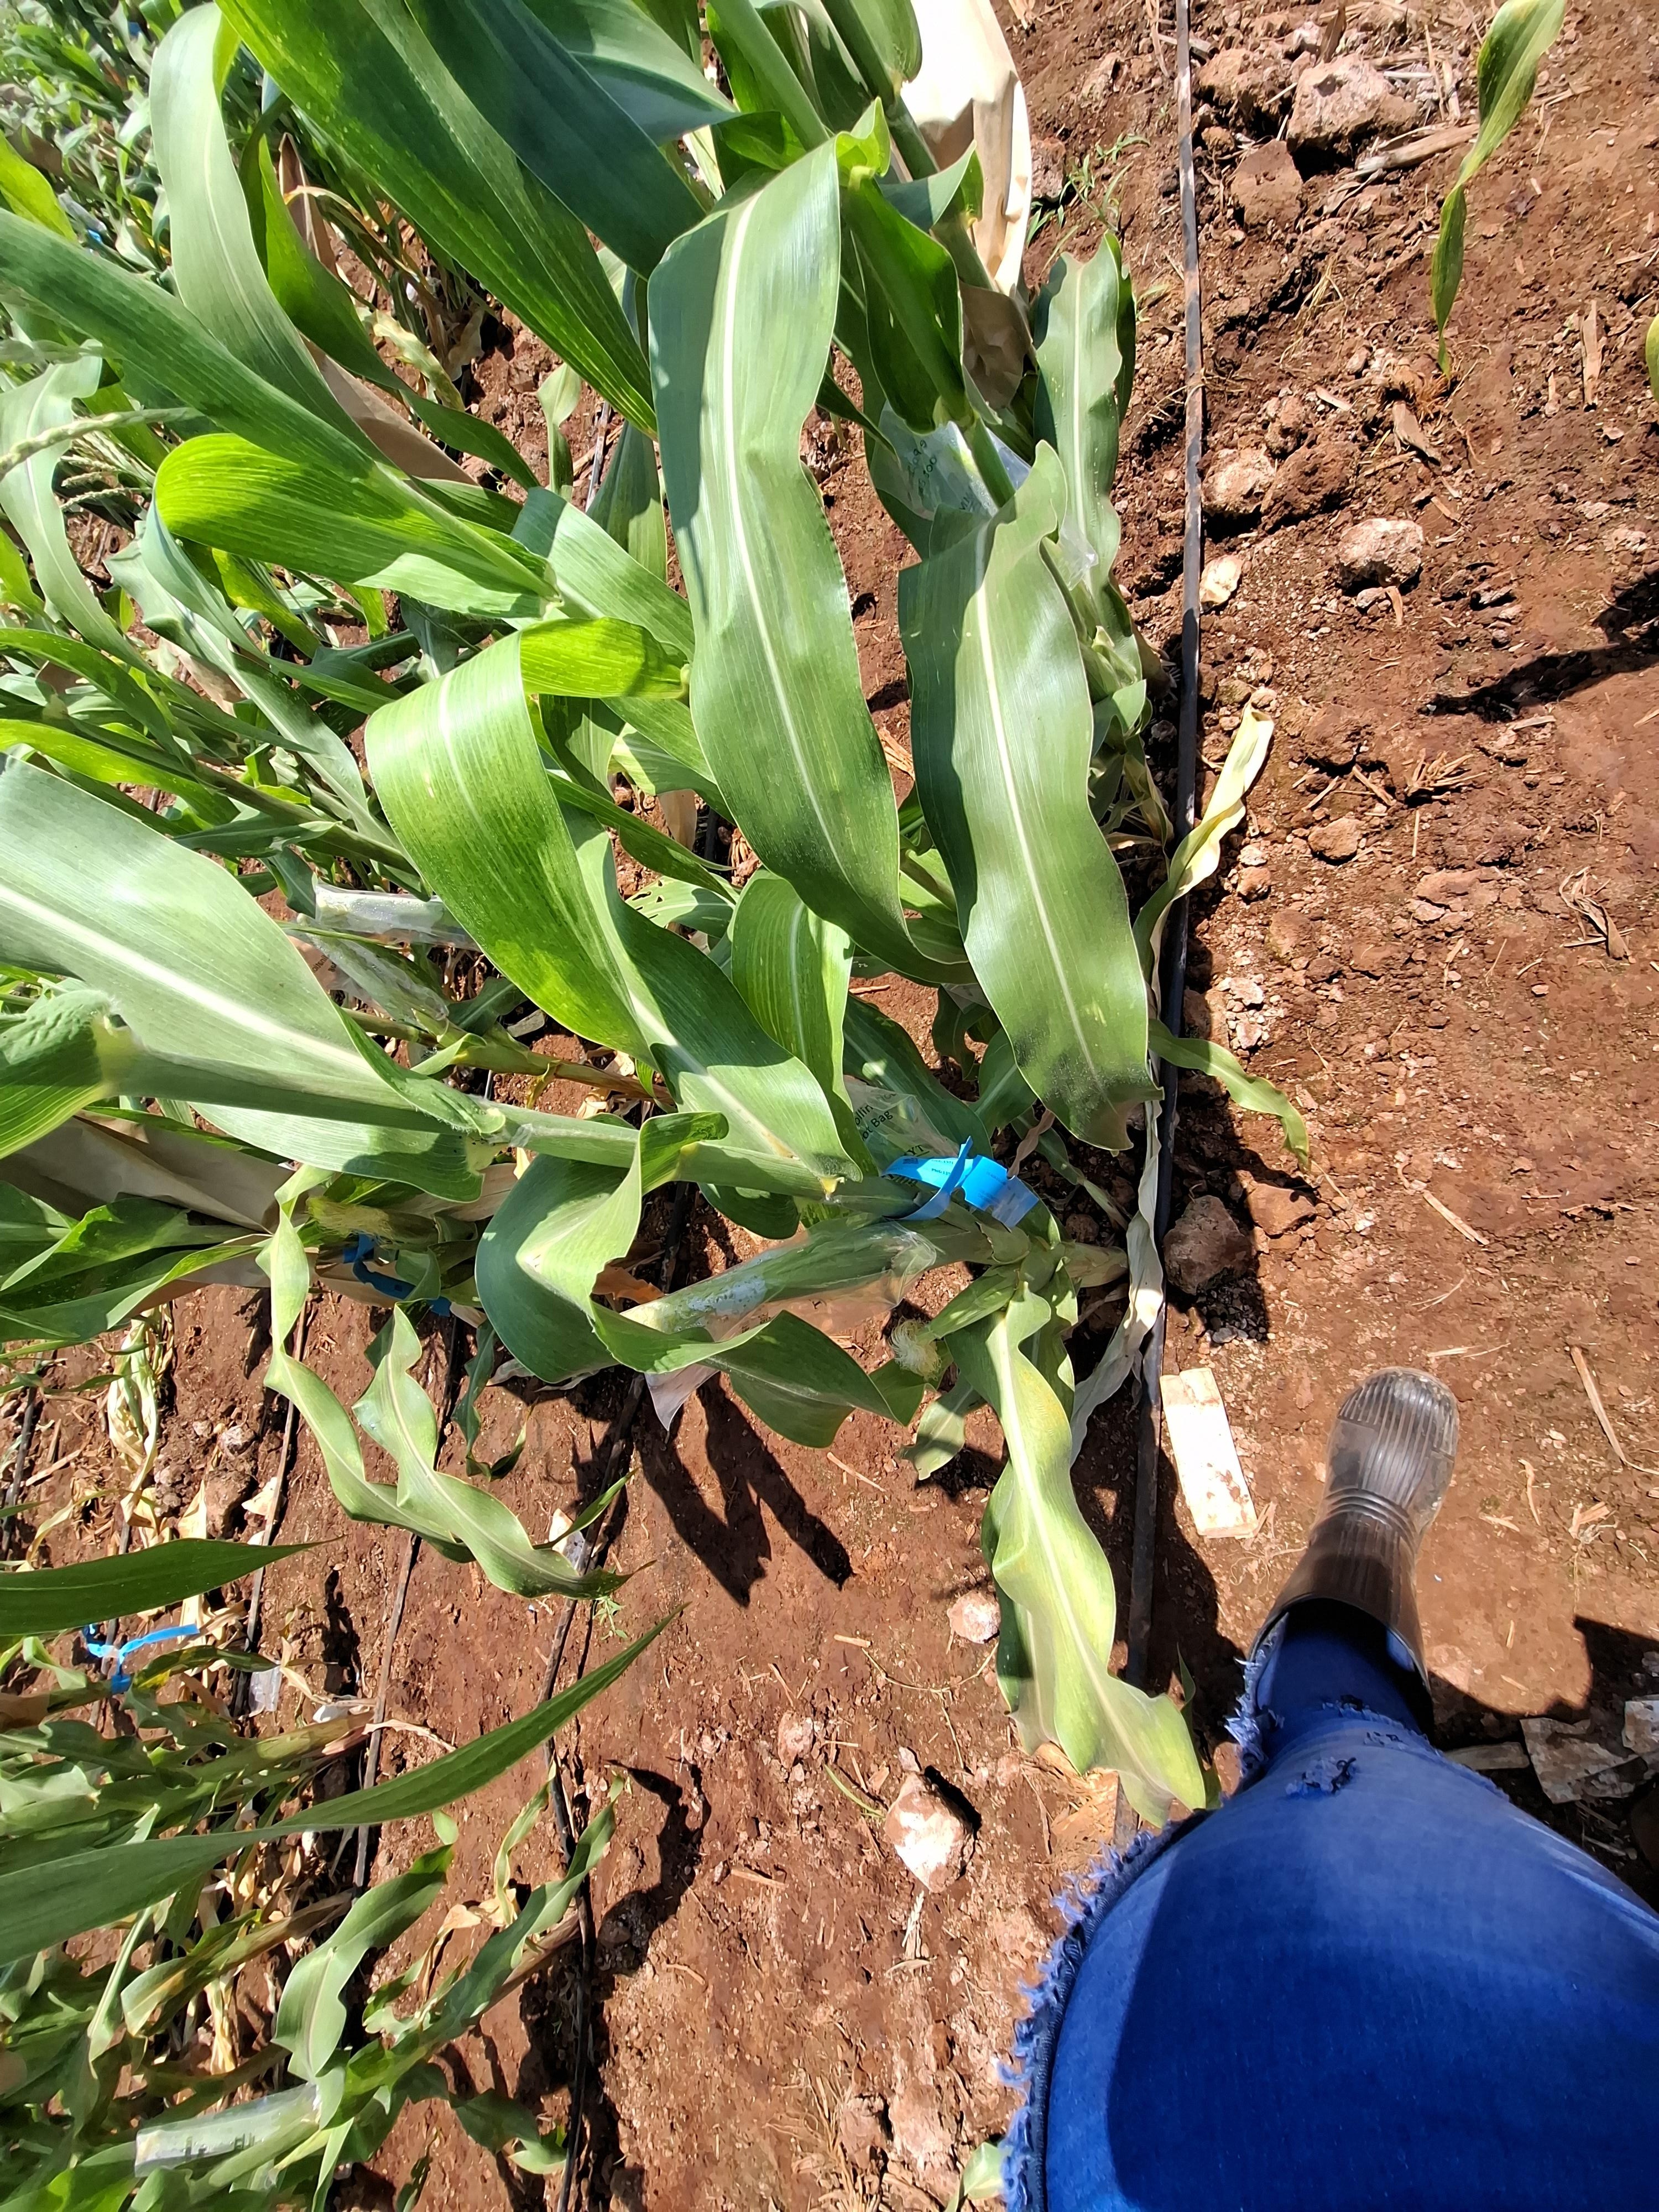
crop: maize
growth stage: flowering
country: Kenya
